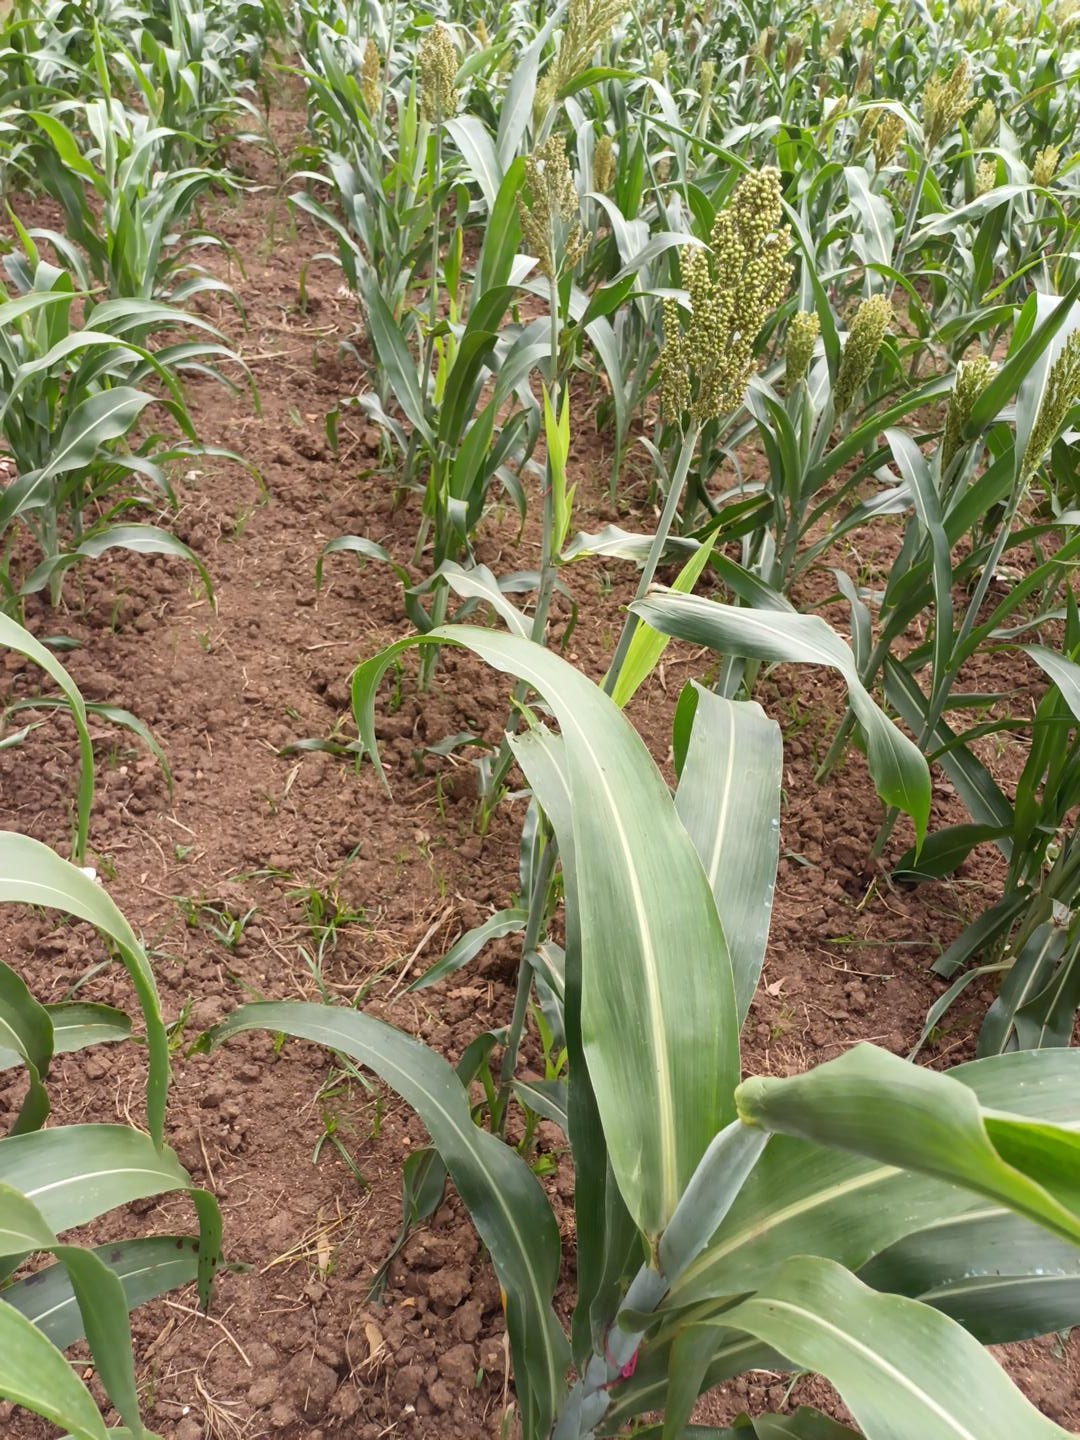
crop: sorghum
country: Kenya
